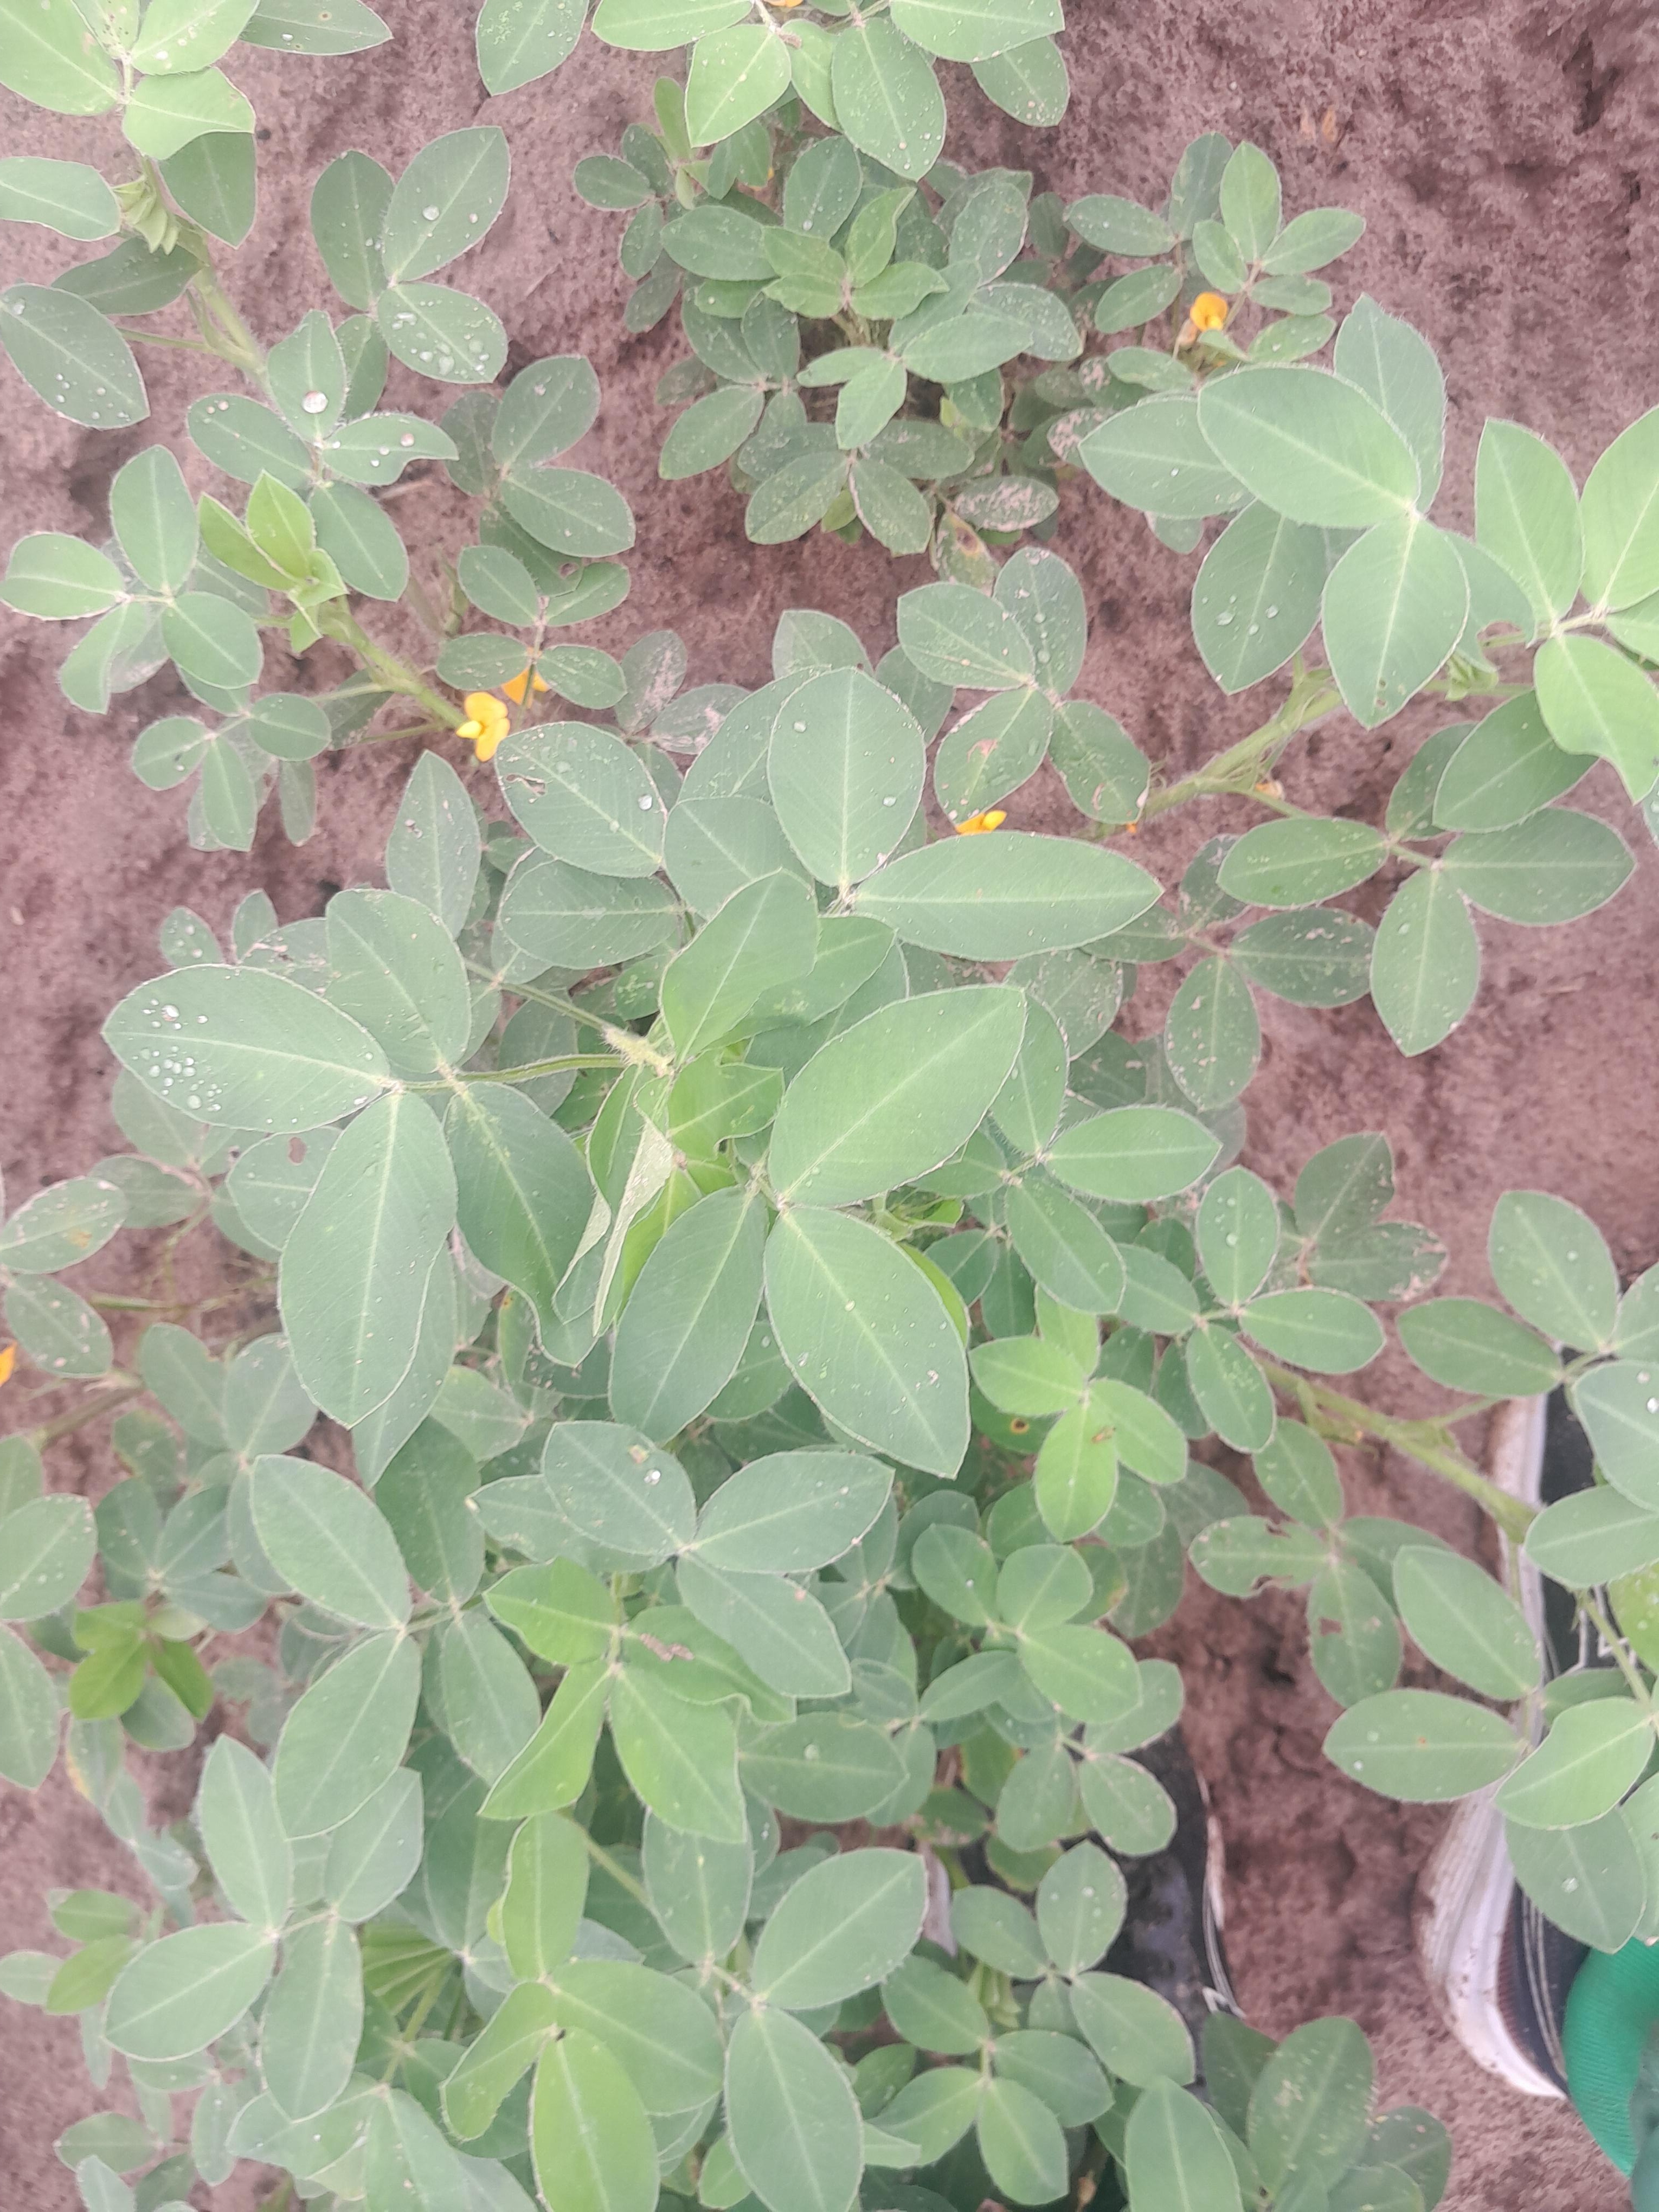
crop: groundnut
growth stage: flowering
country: Senegal
